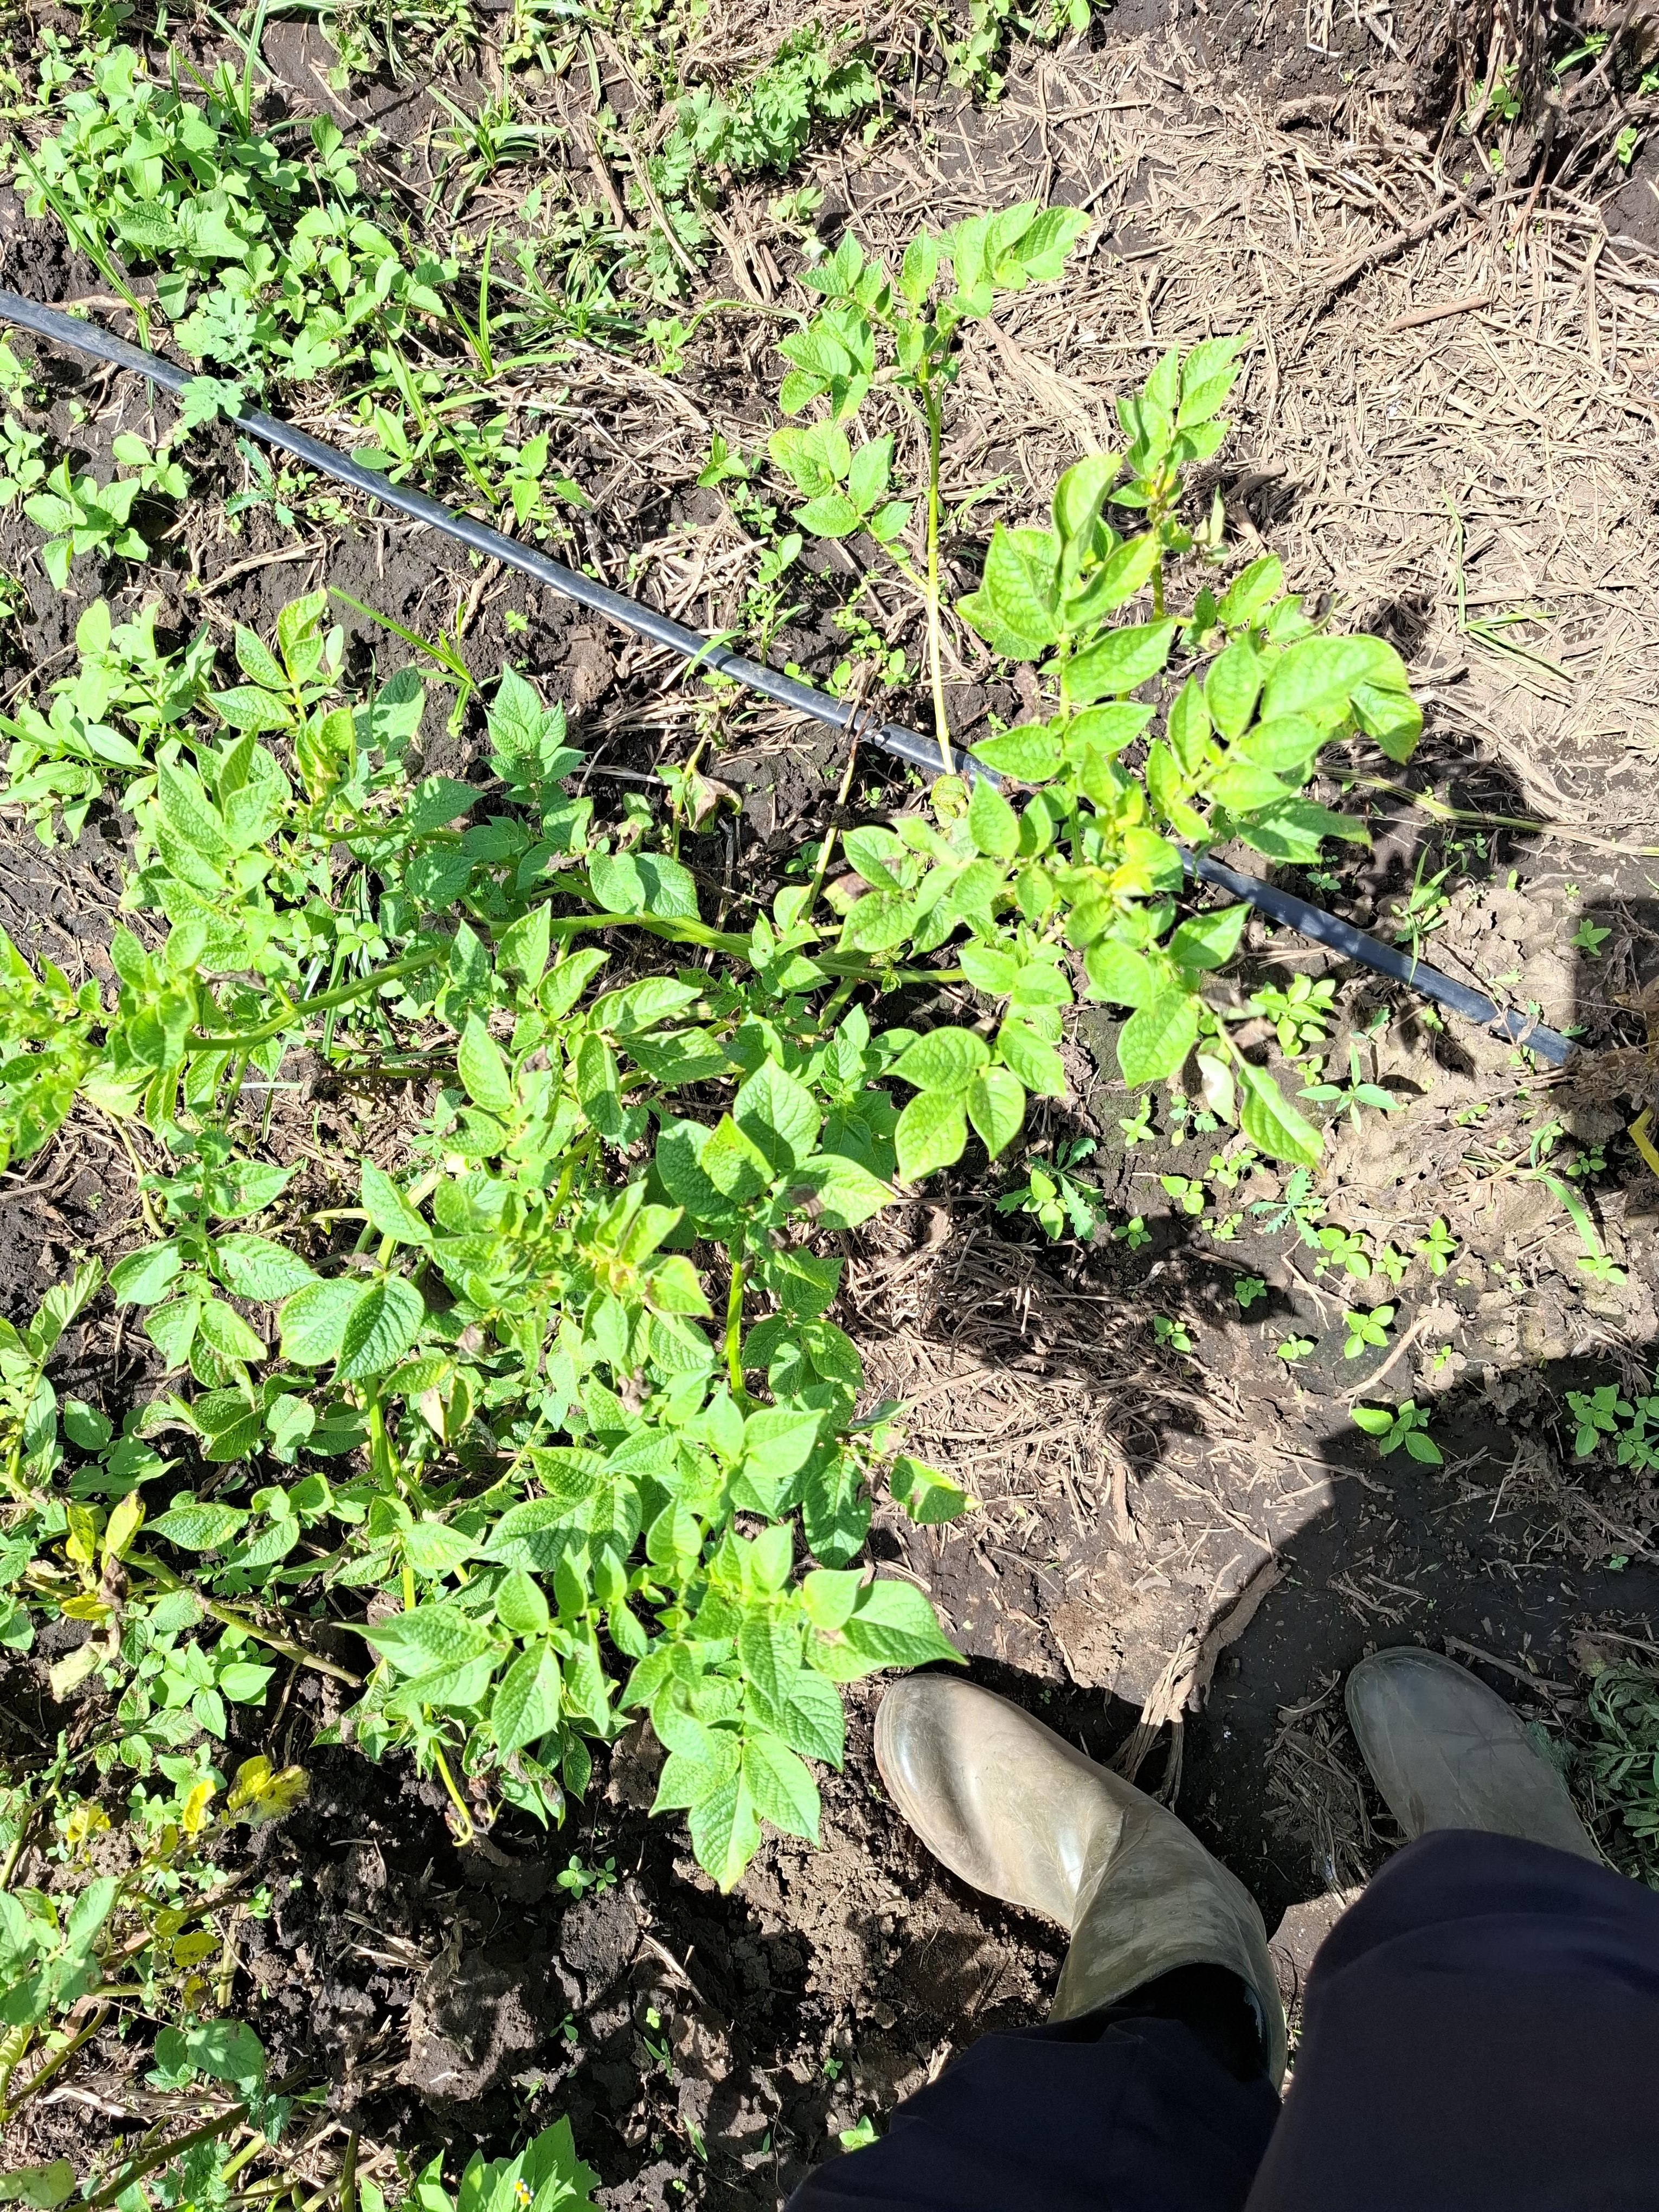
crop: potato
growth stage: flowering
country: Tanzania
